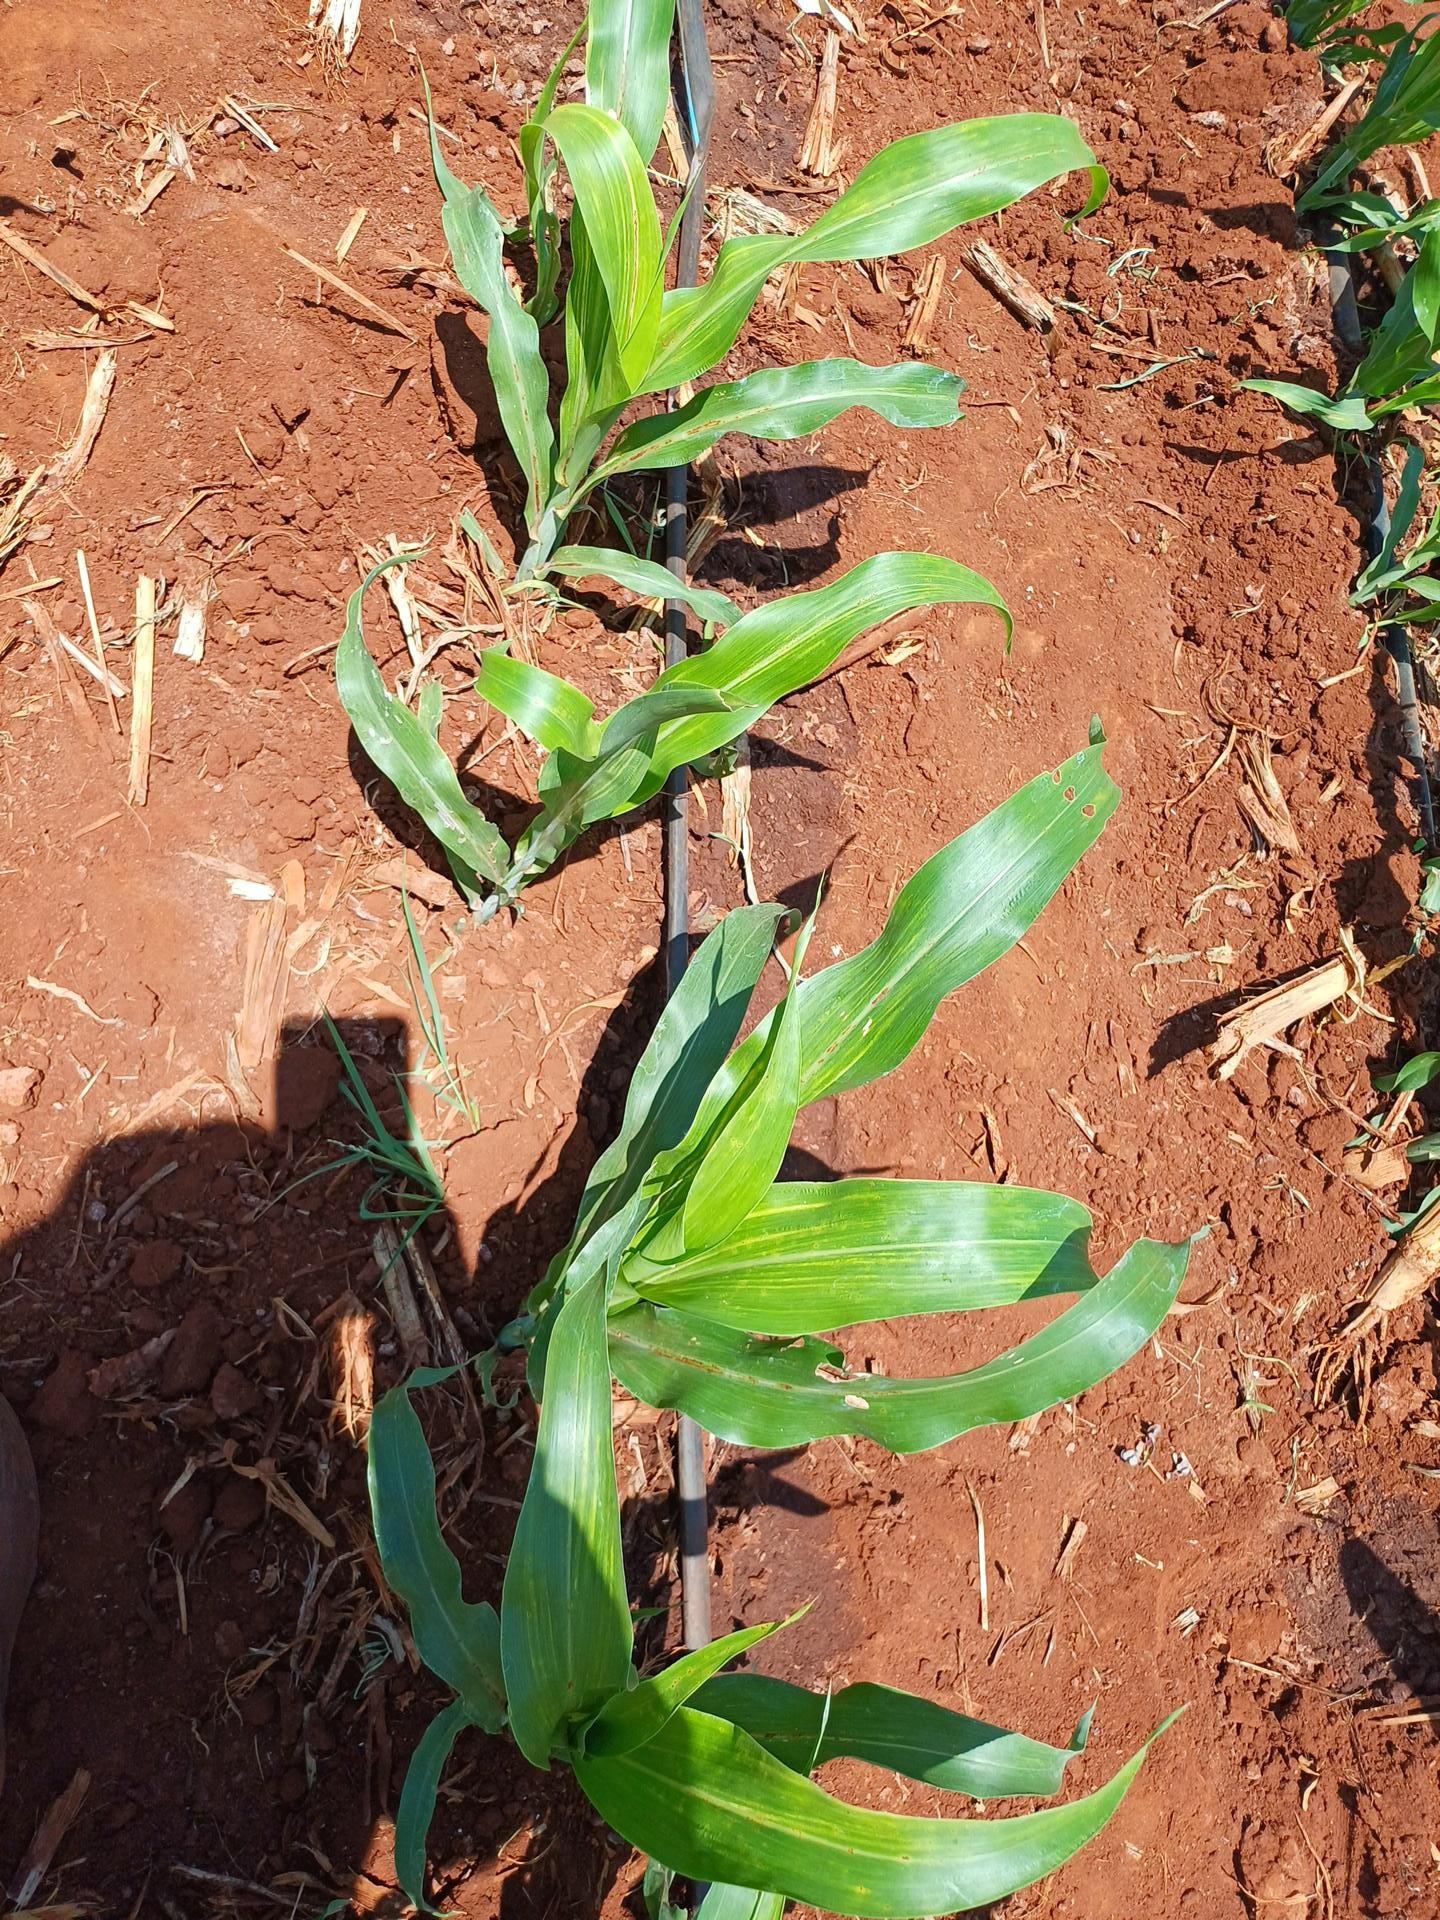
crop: sorghum
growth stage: vegetative
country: Kenya
